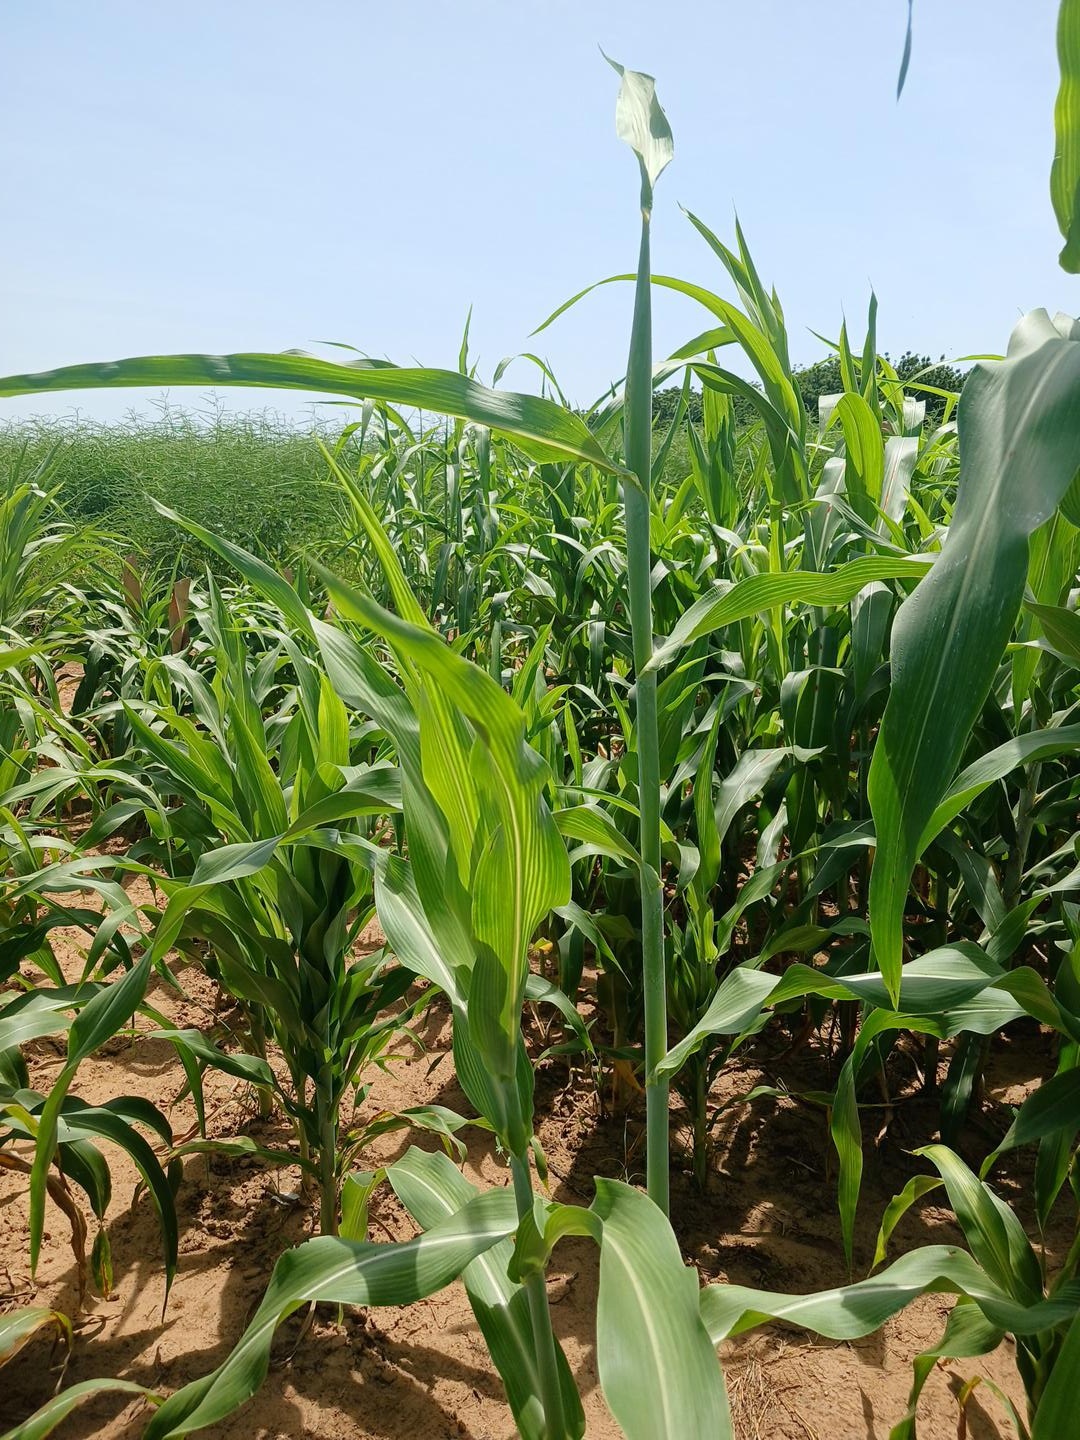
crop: sorghum
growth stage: vegetative
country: Senegal
